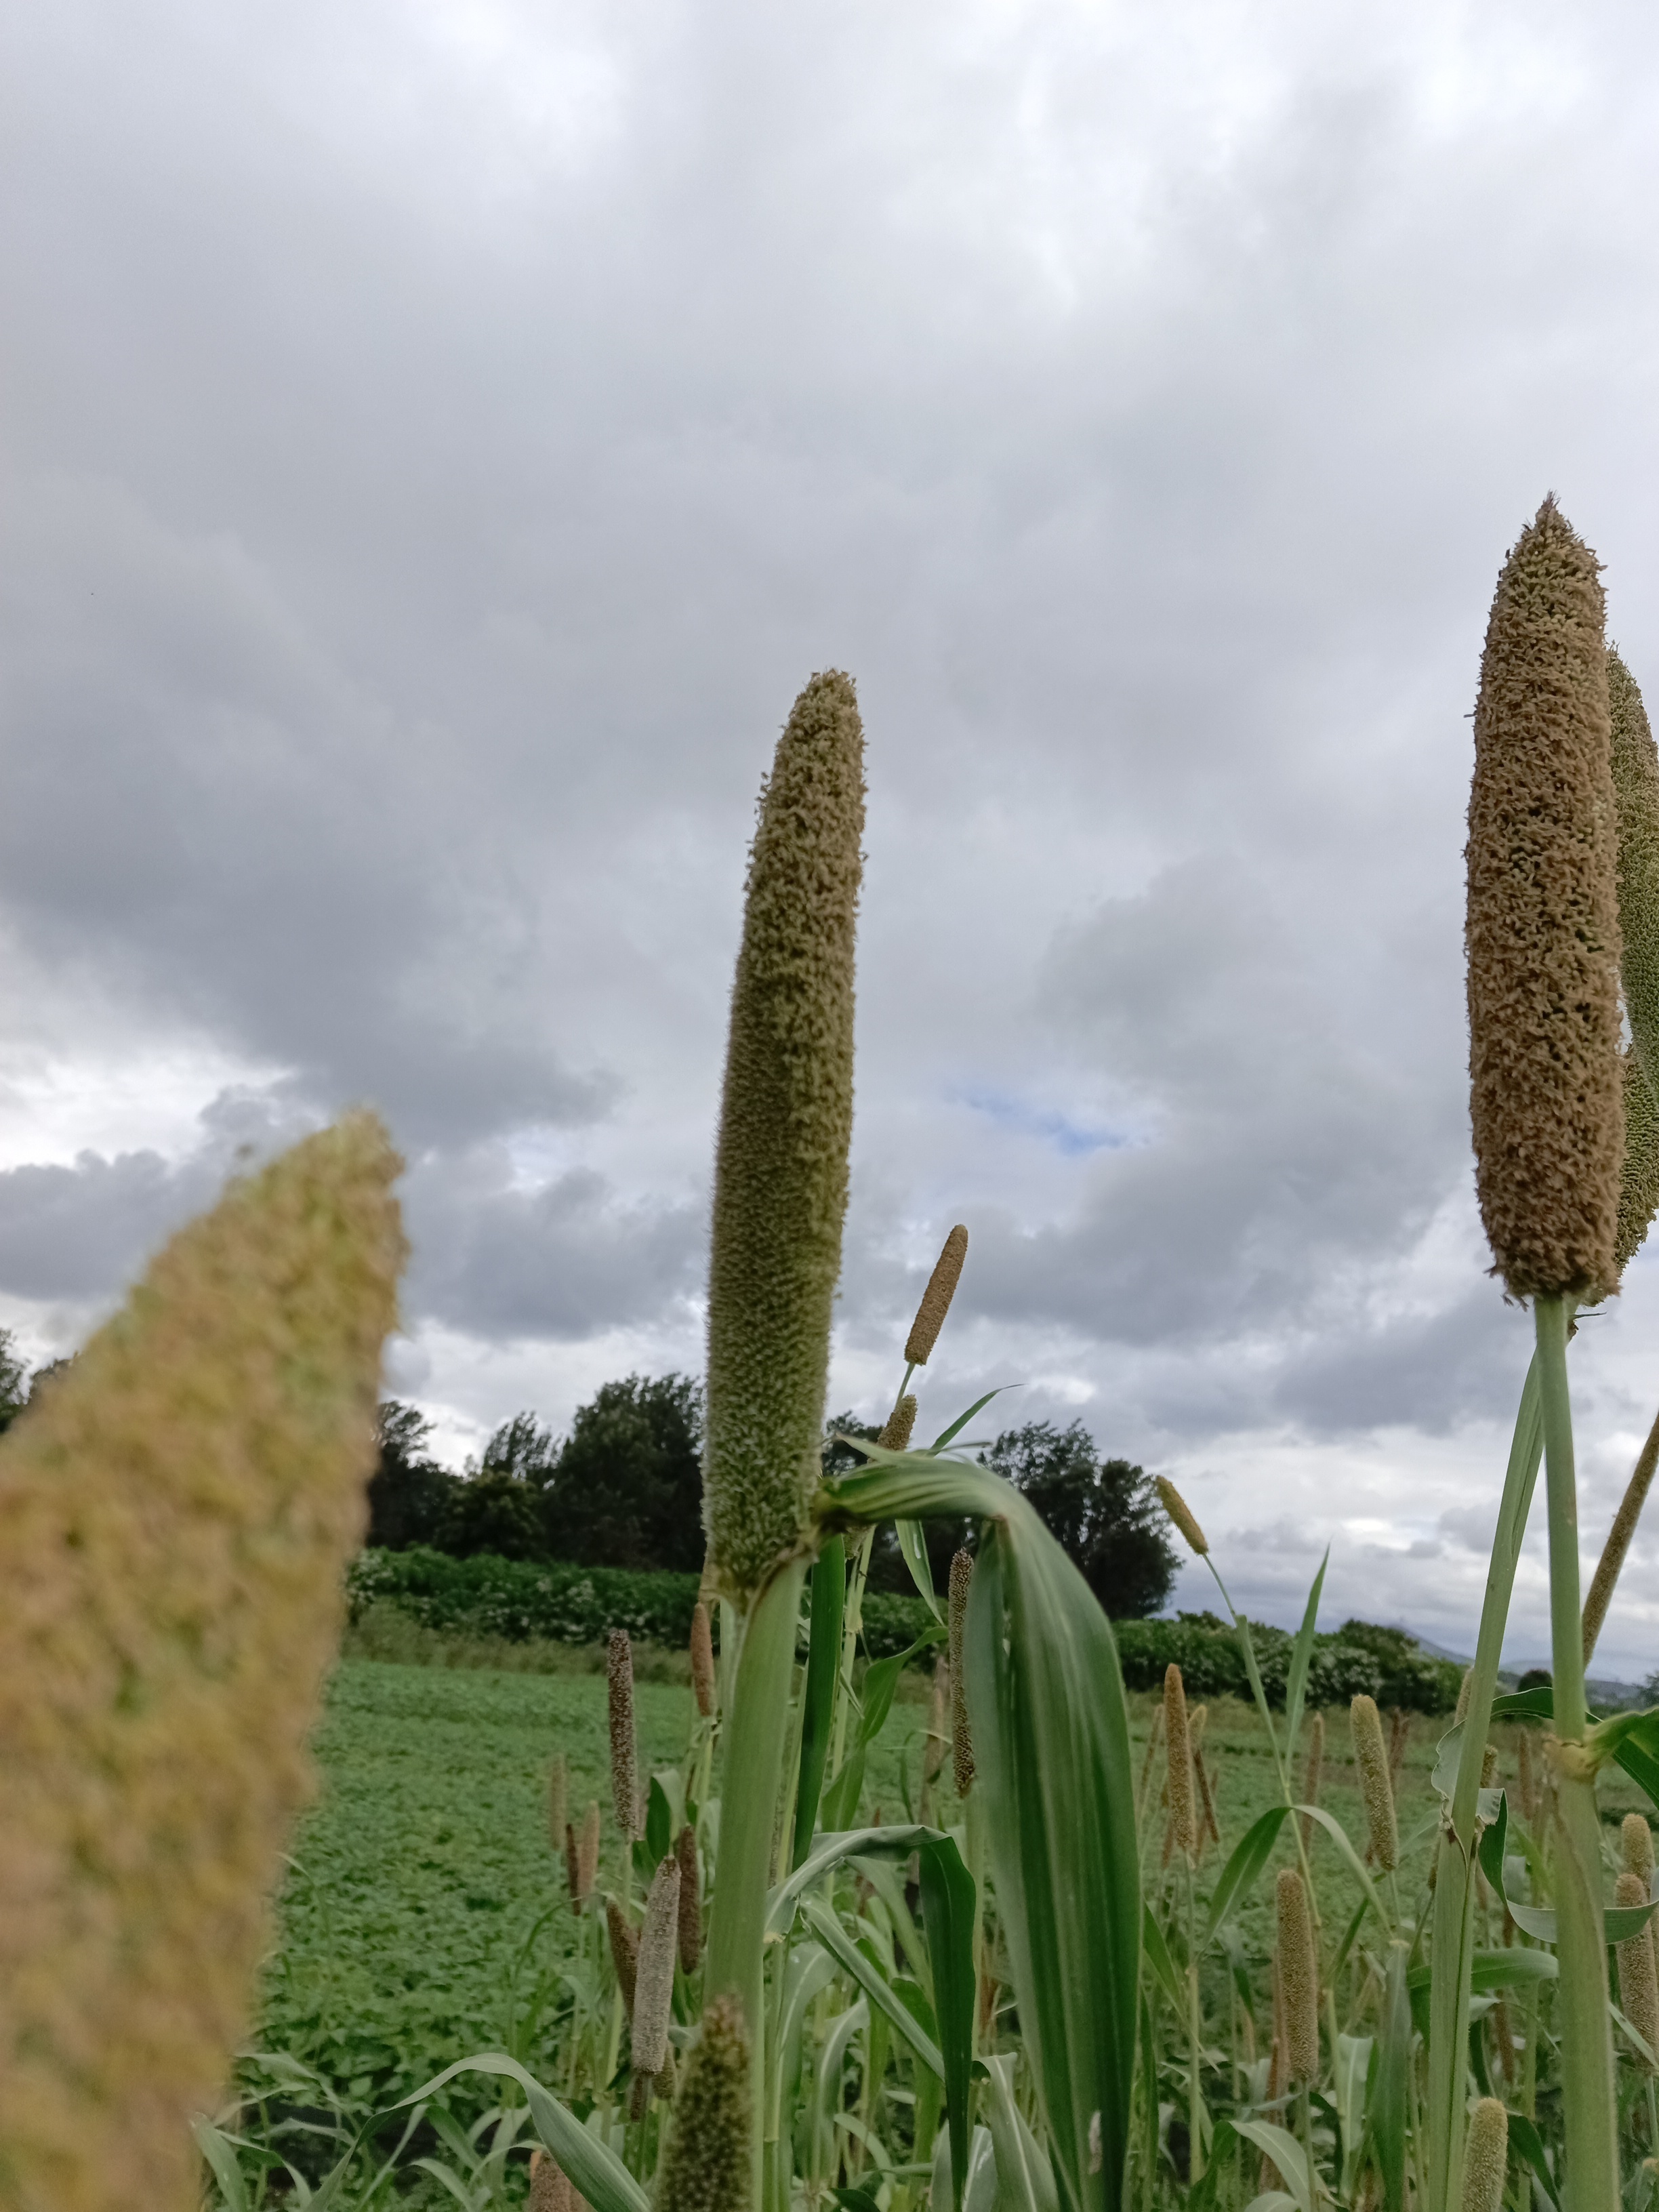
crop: pearl millet
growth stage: filling grain
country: Tanzania
